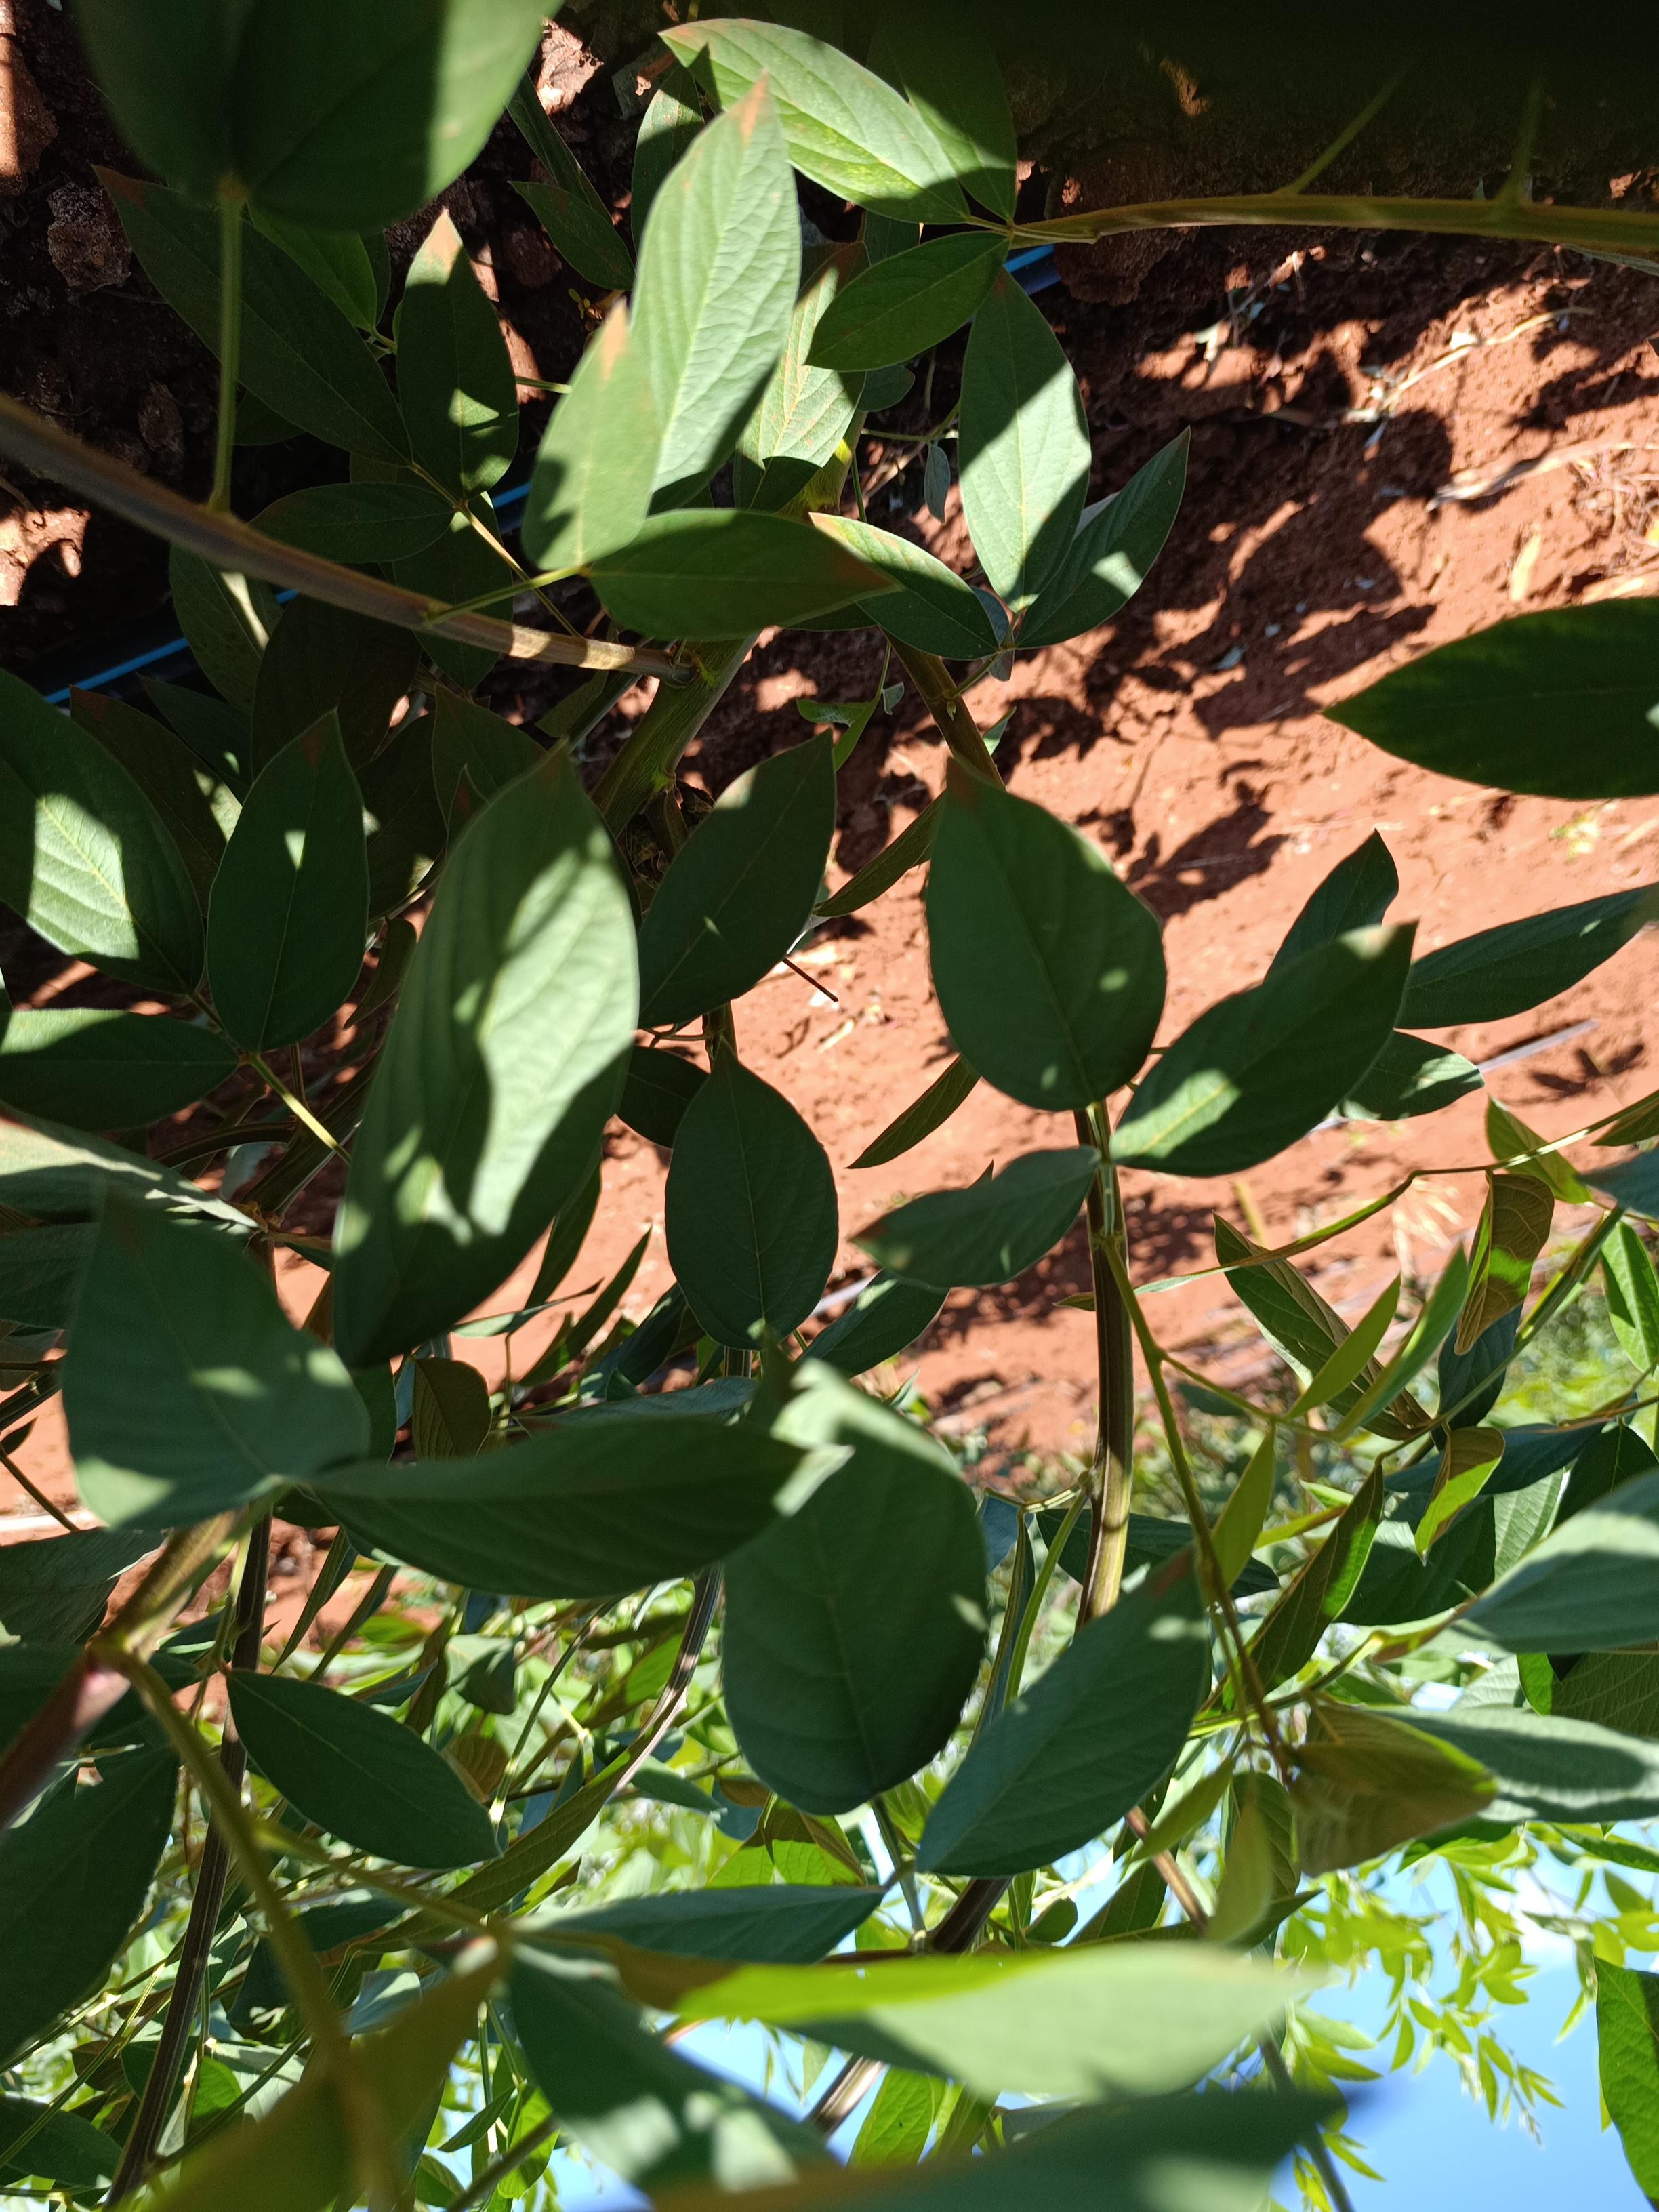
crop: pigeonpea
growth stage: flowering
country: Kenya
